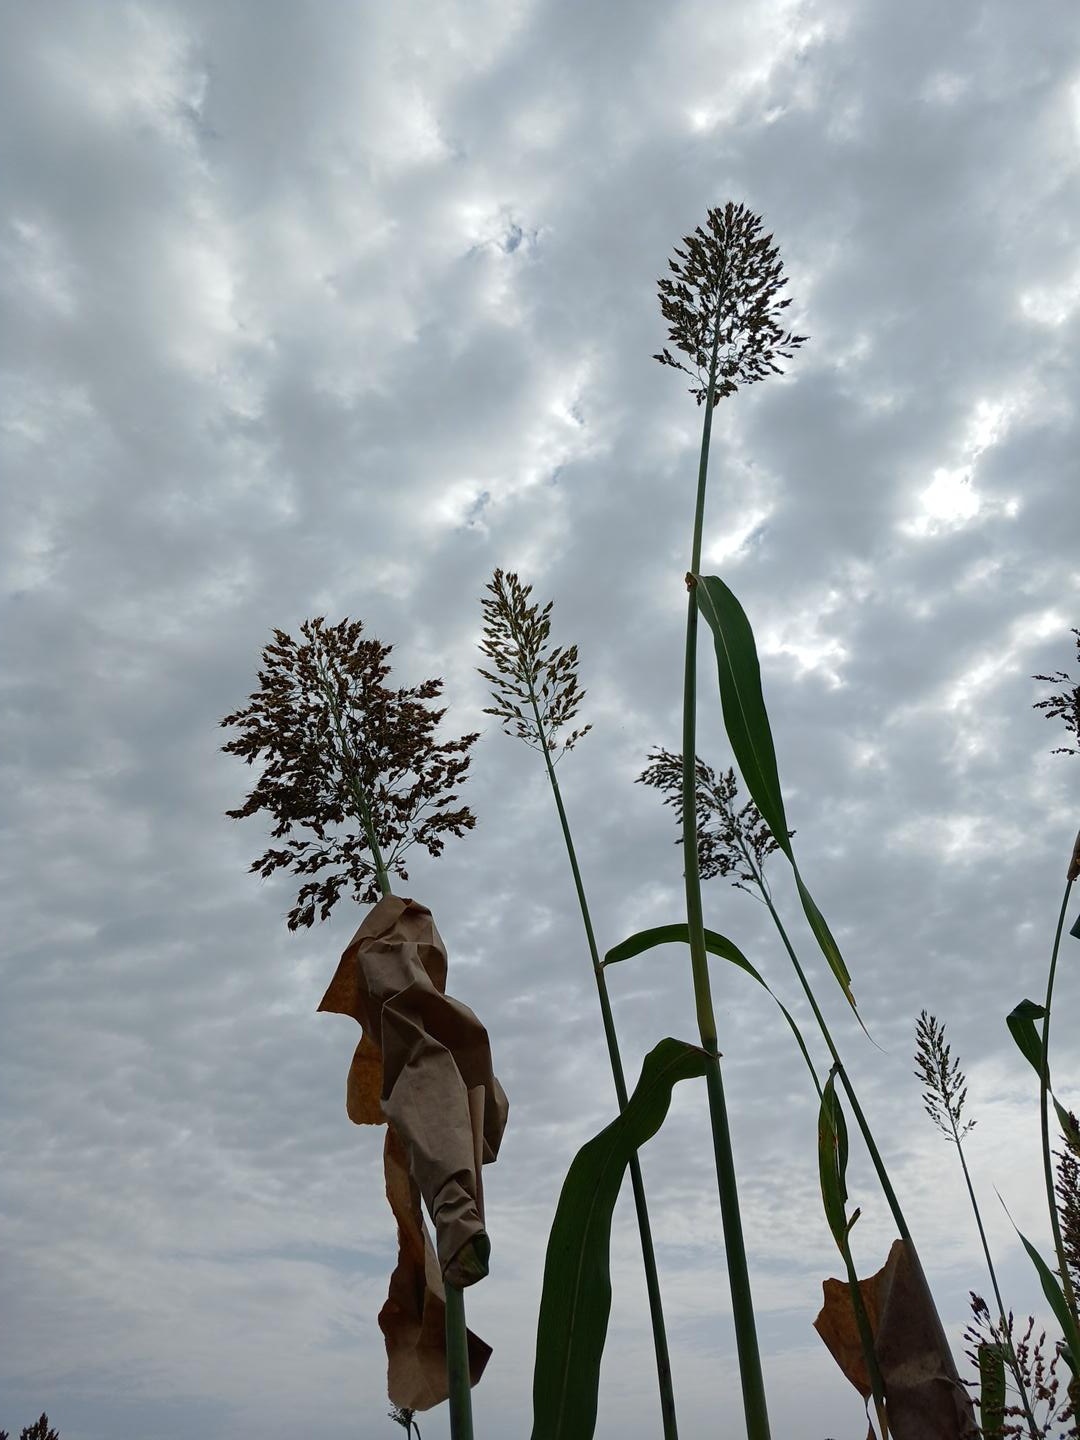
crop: sorghum
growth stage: filling grain
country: Senegal
